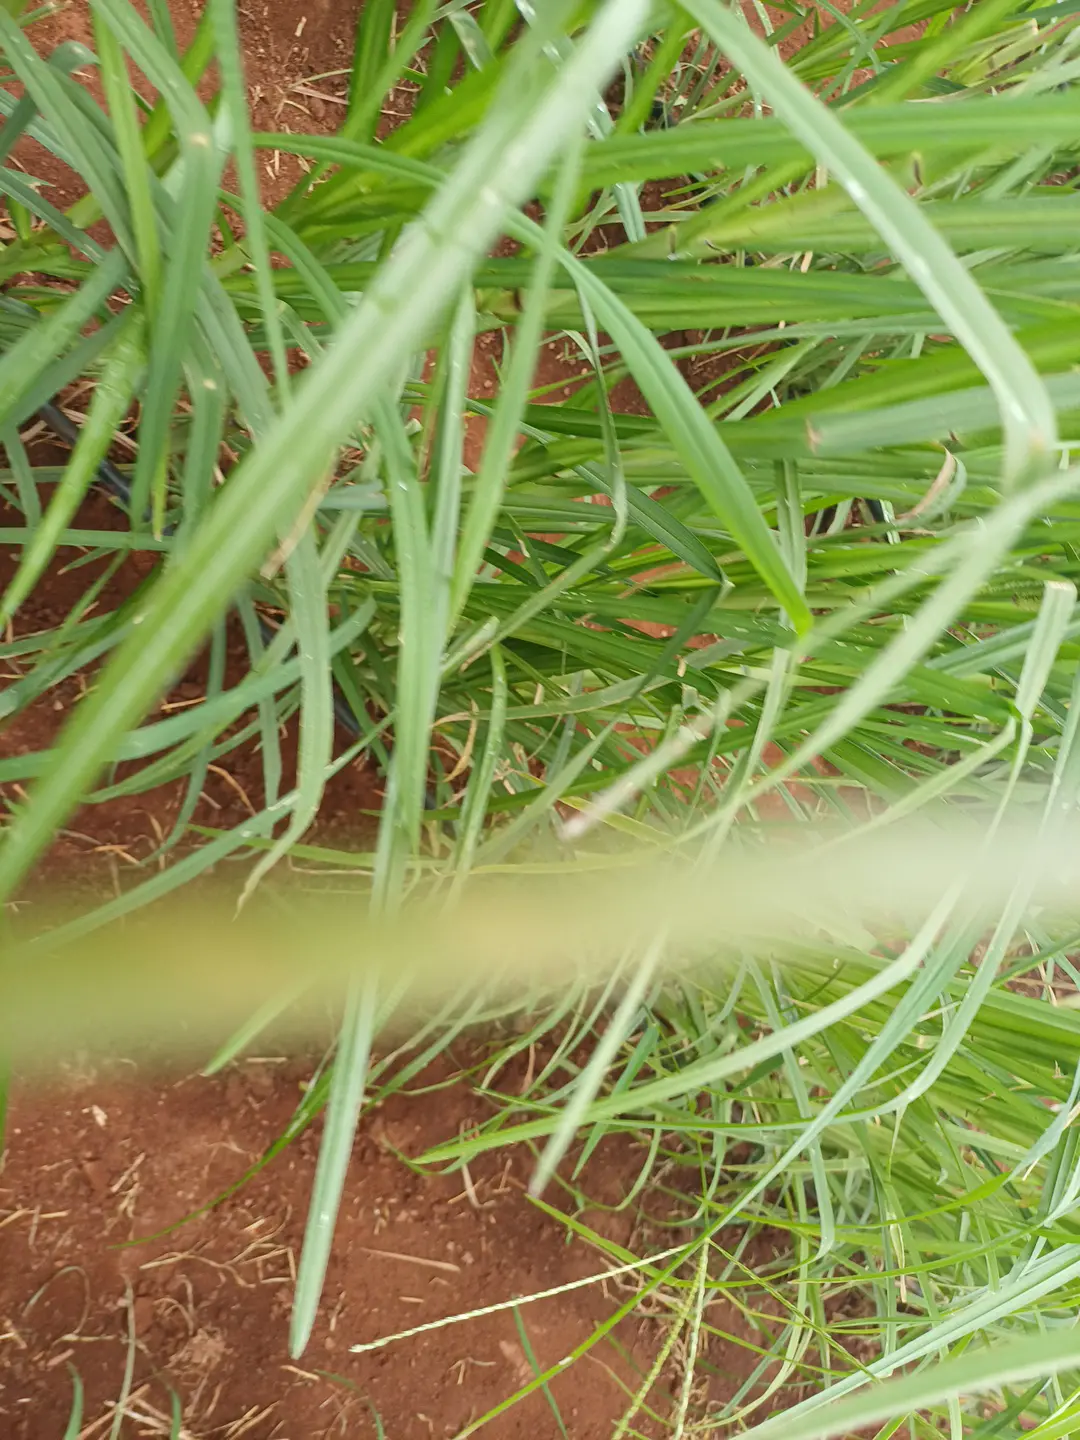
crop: finger millet
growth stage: vegetative
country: Kenya
